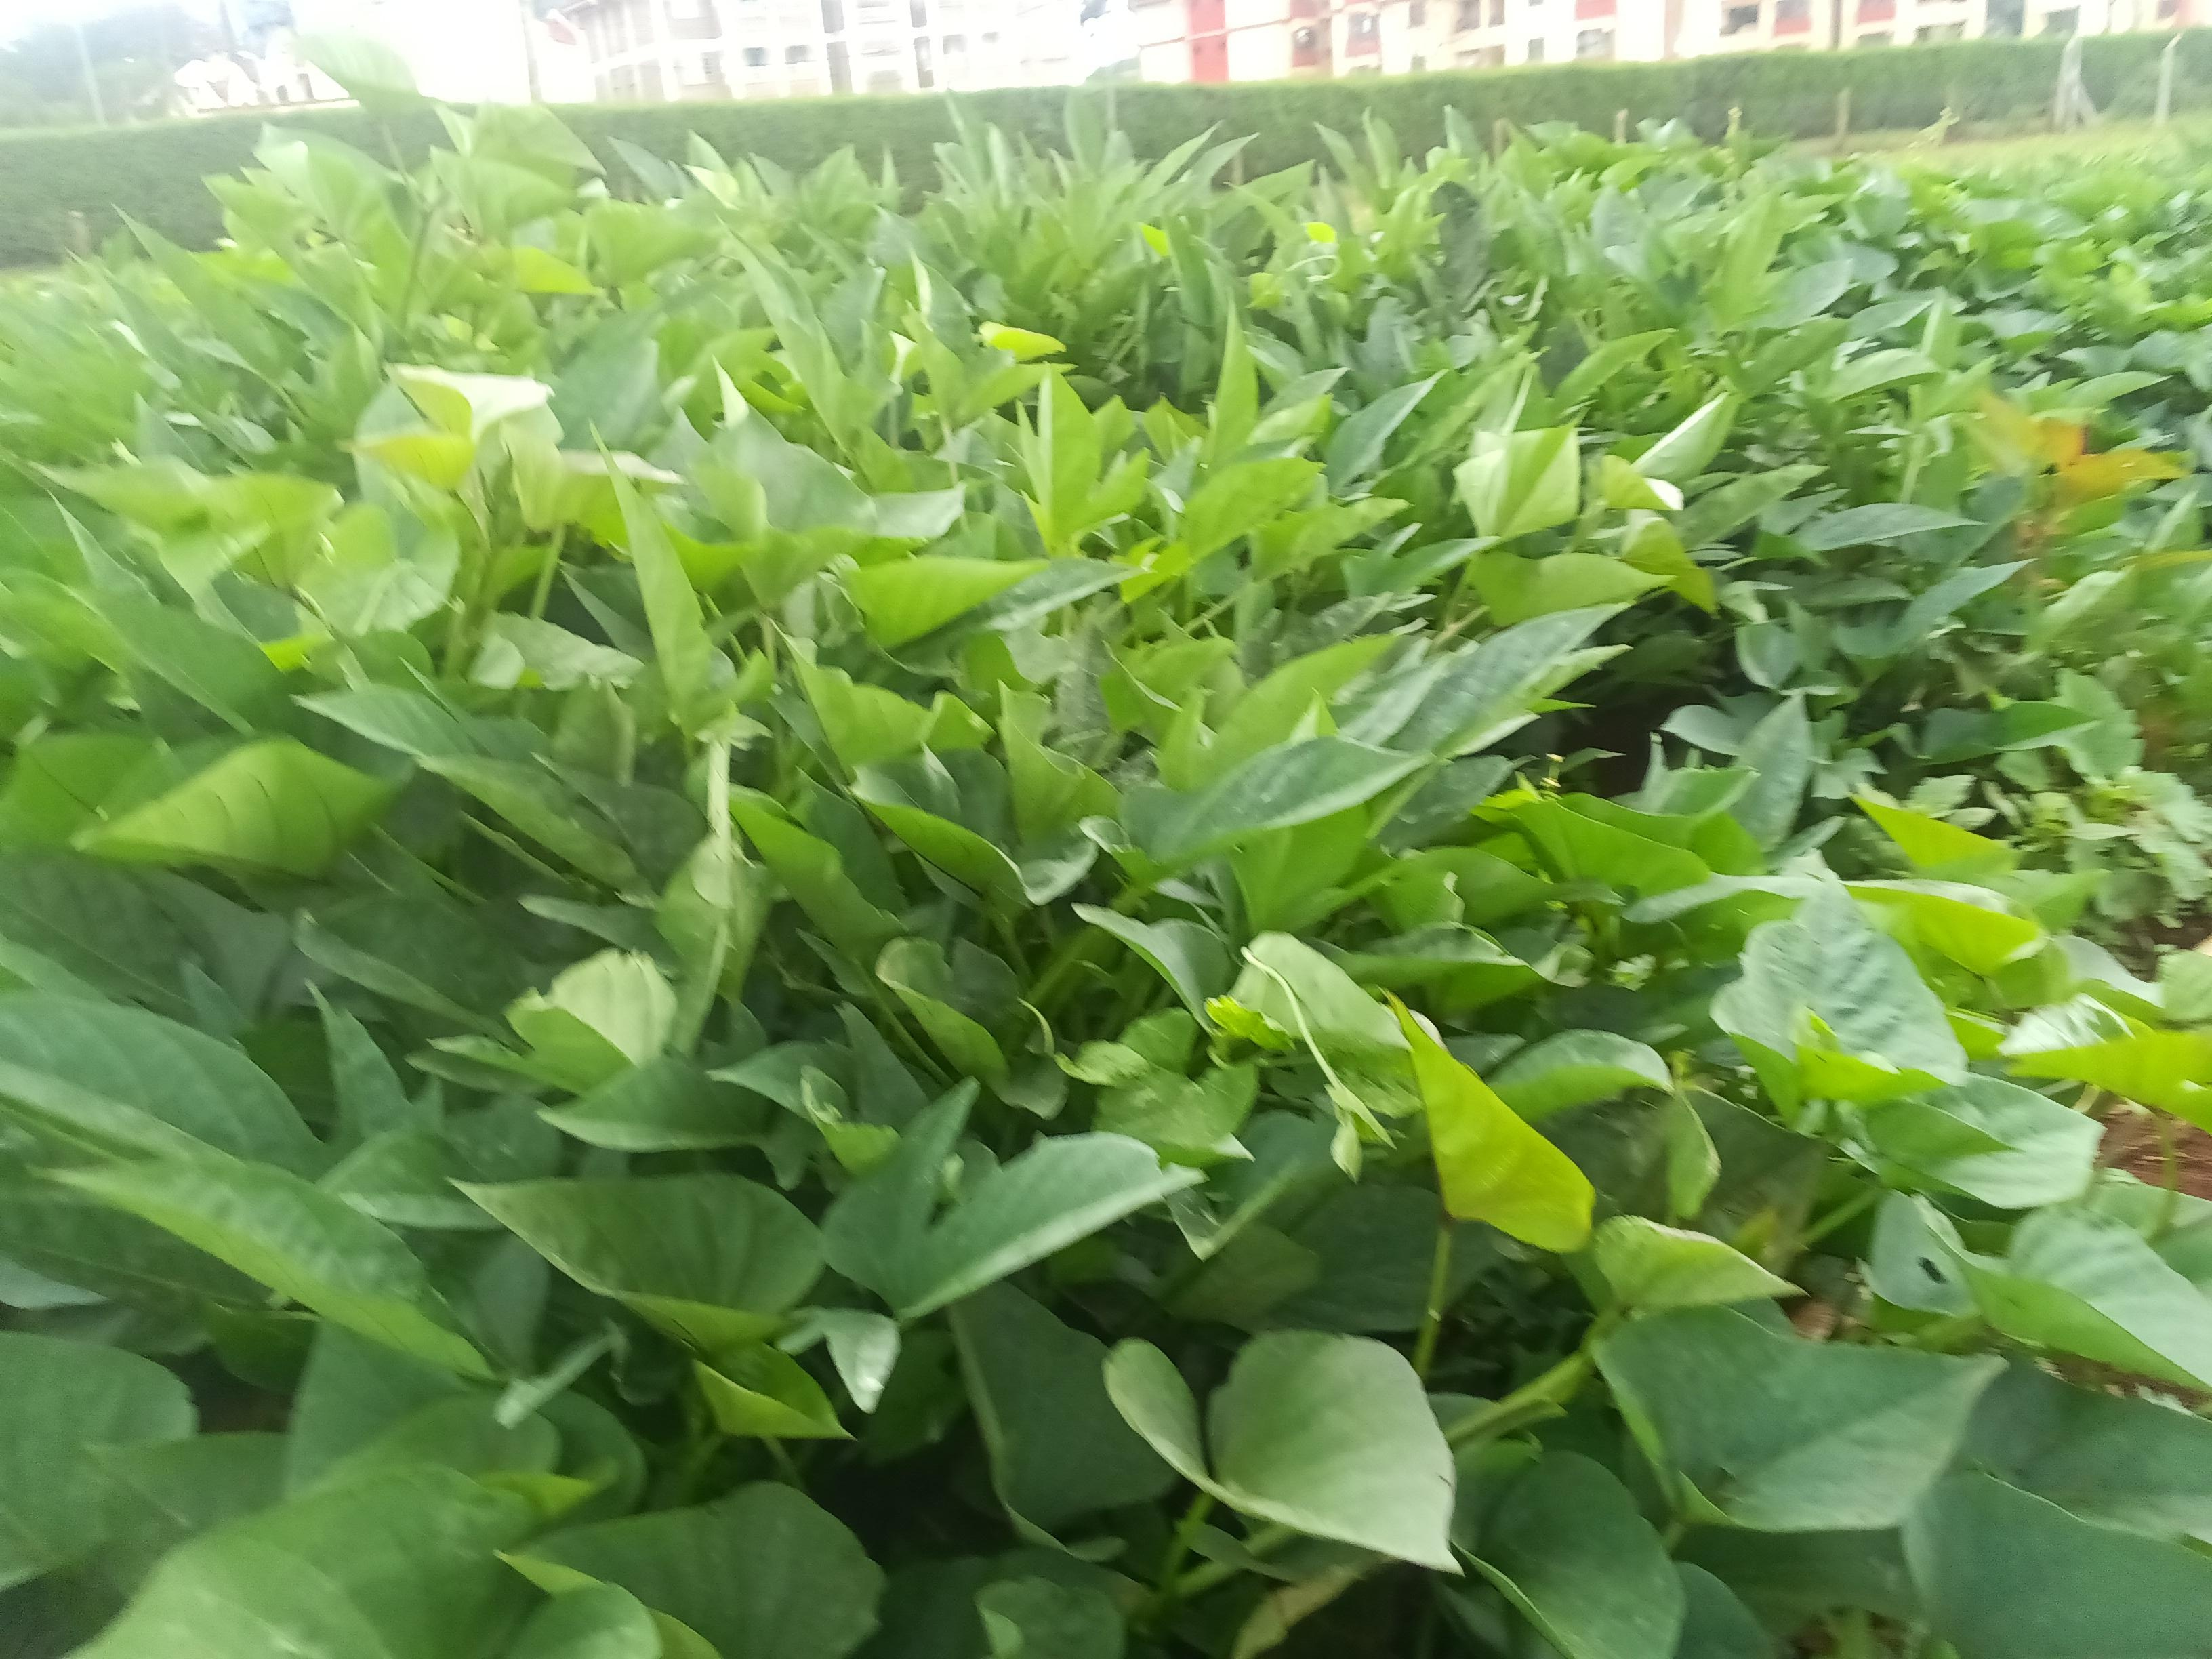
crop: sweet potato
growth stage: vegetative
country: Kenya
